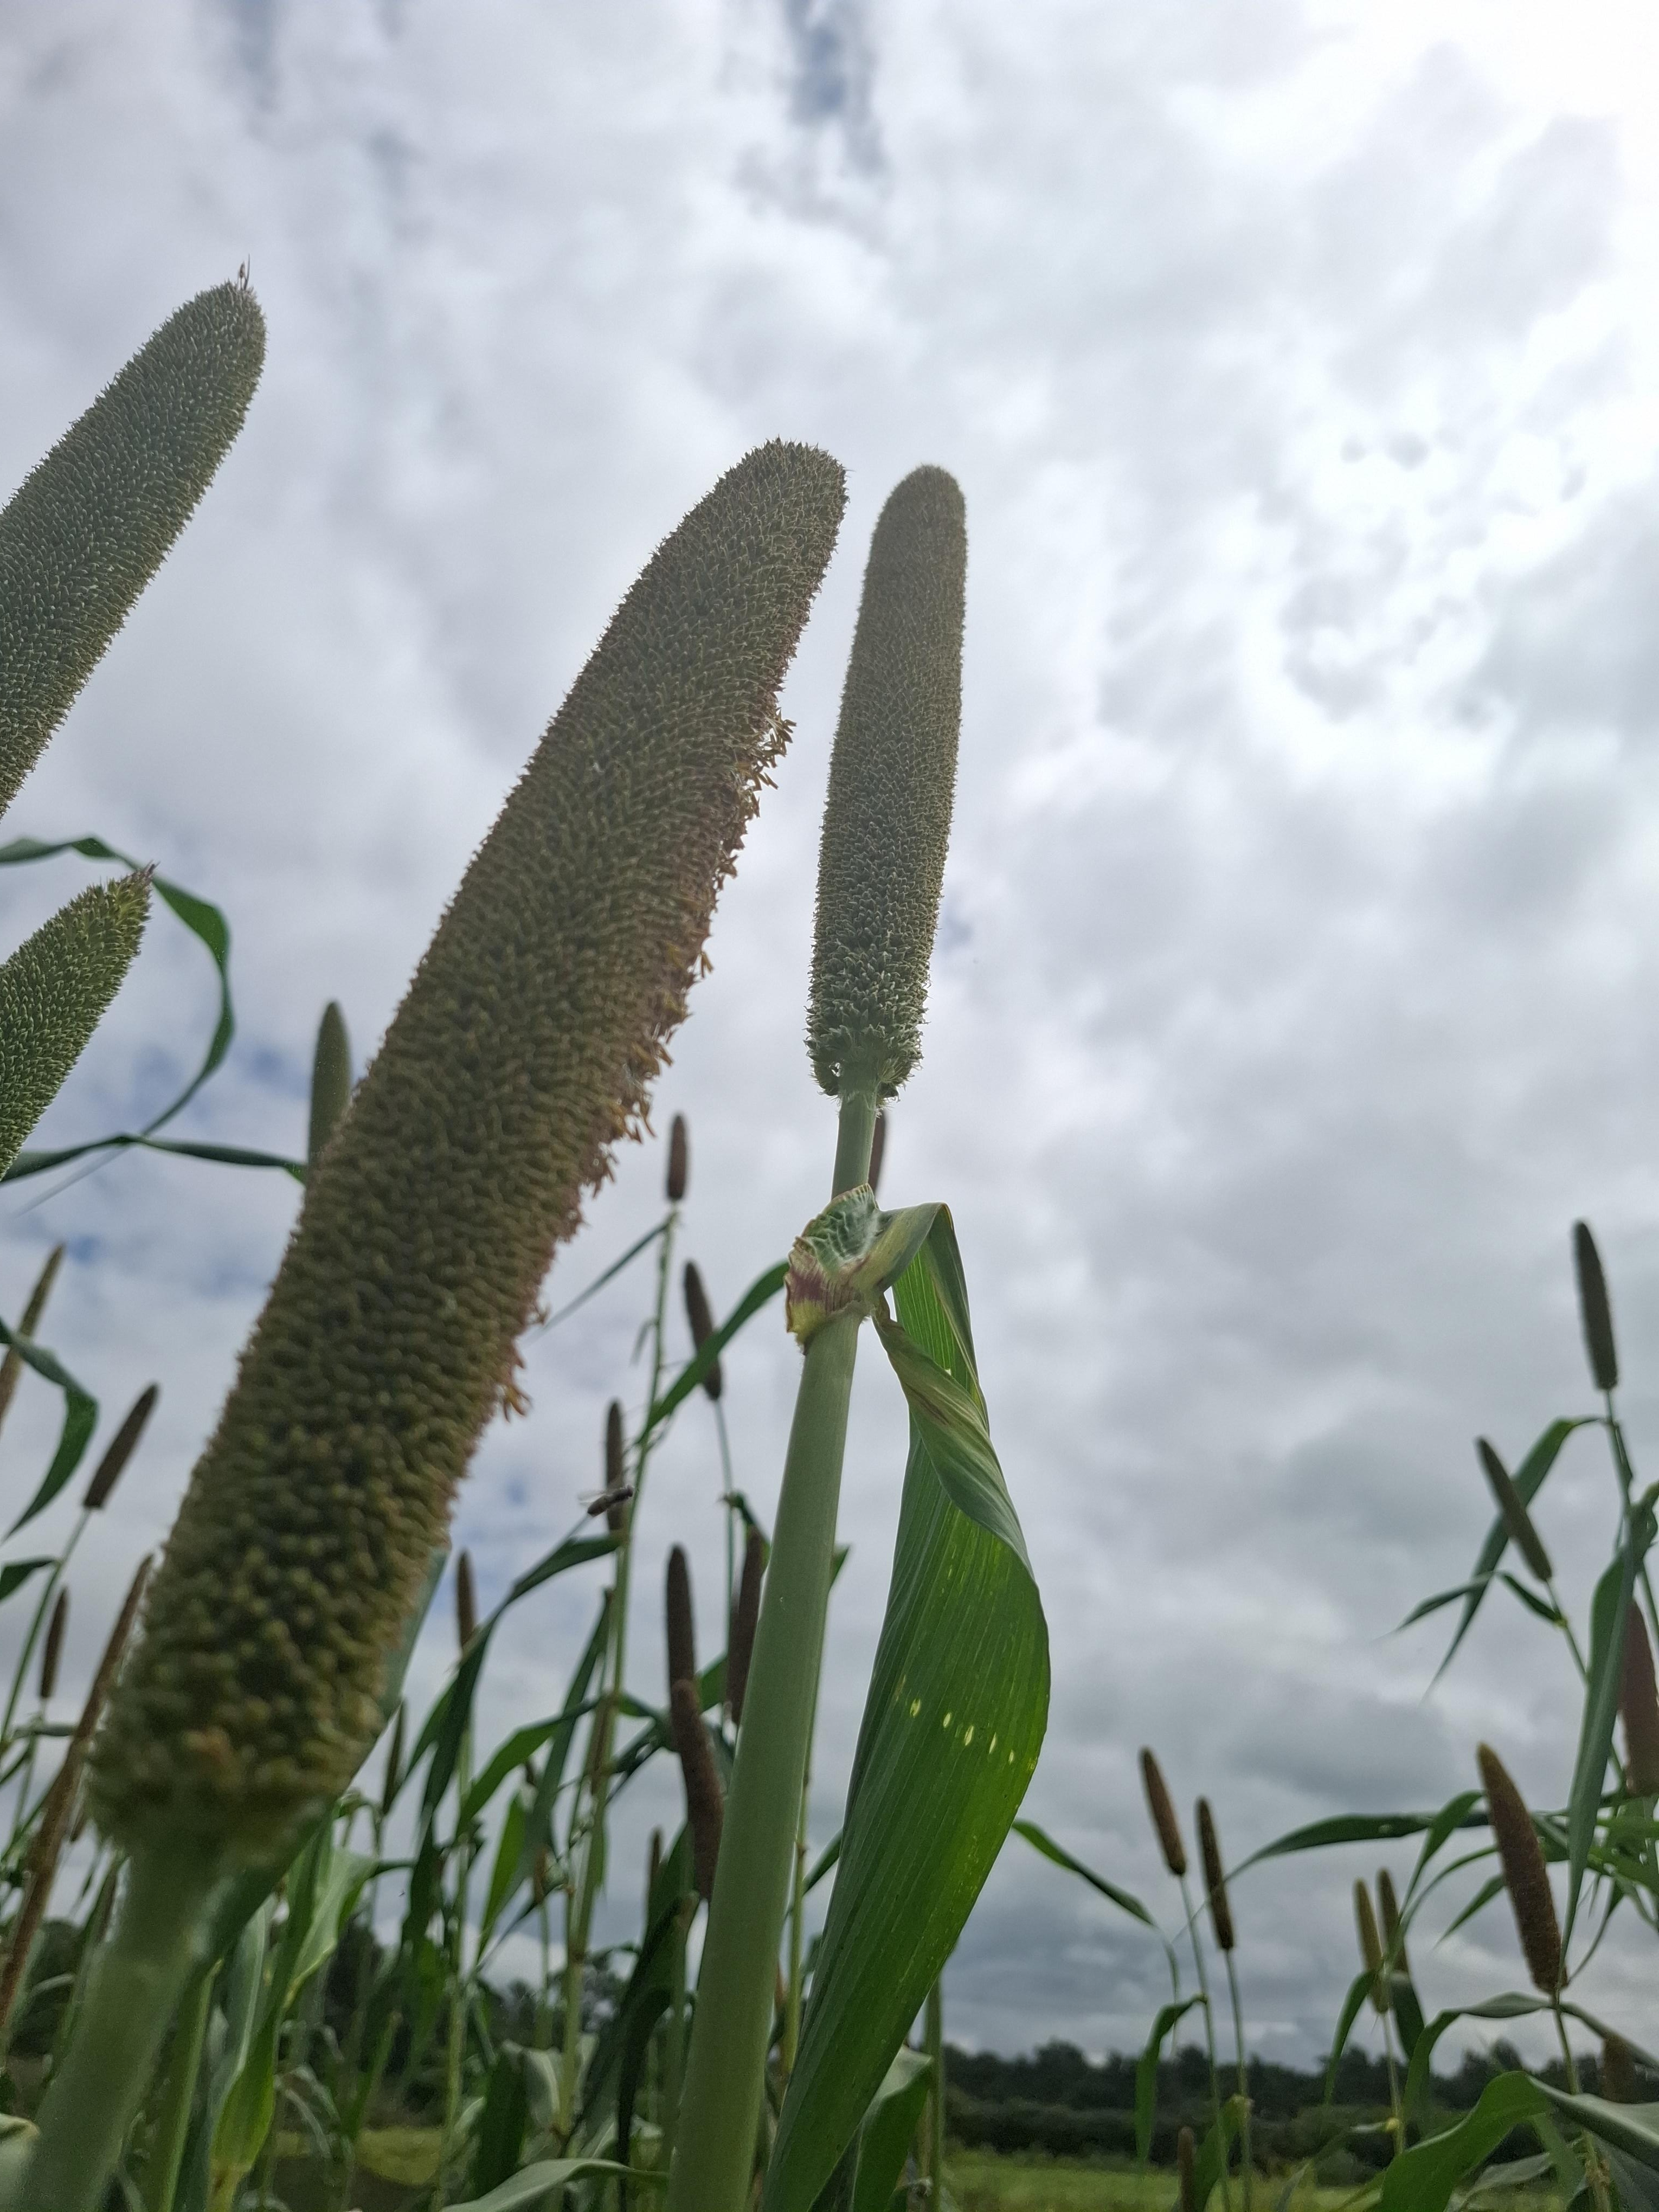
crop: pearl millet
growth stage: heading tuber
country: Tanzania
